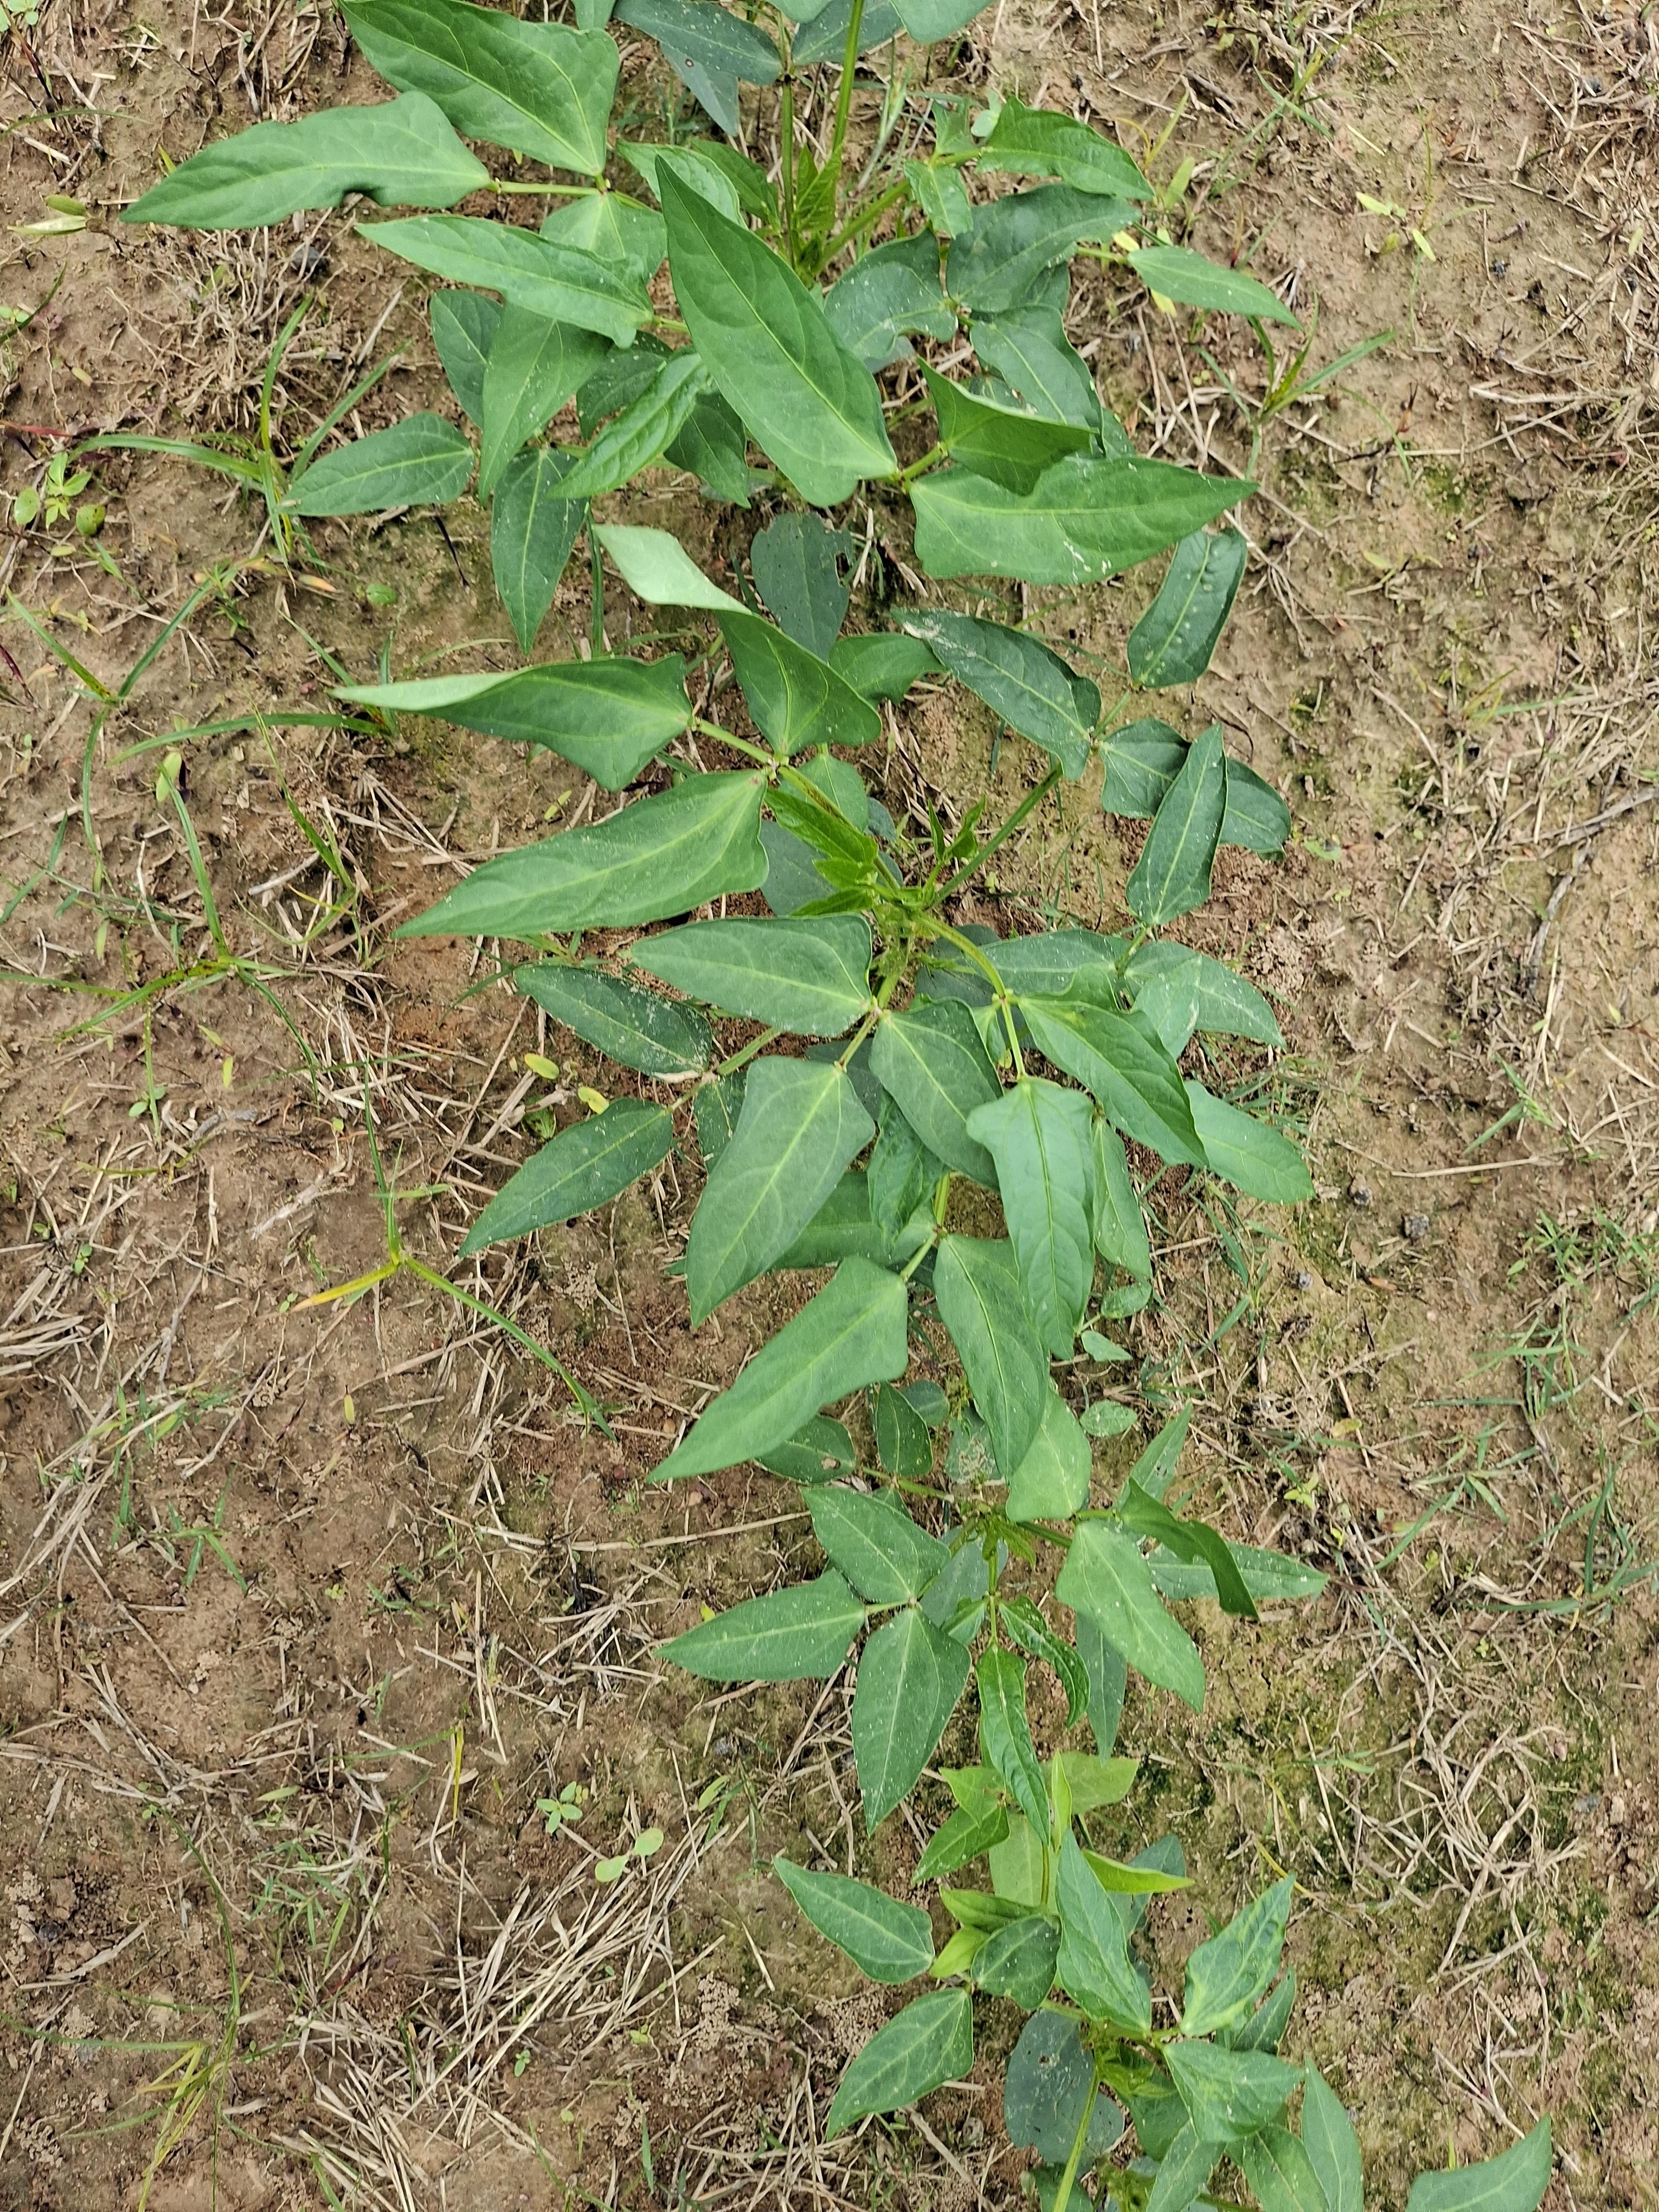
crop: cowpea
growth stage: emergence
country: Nigeria
